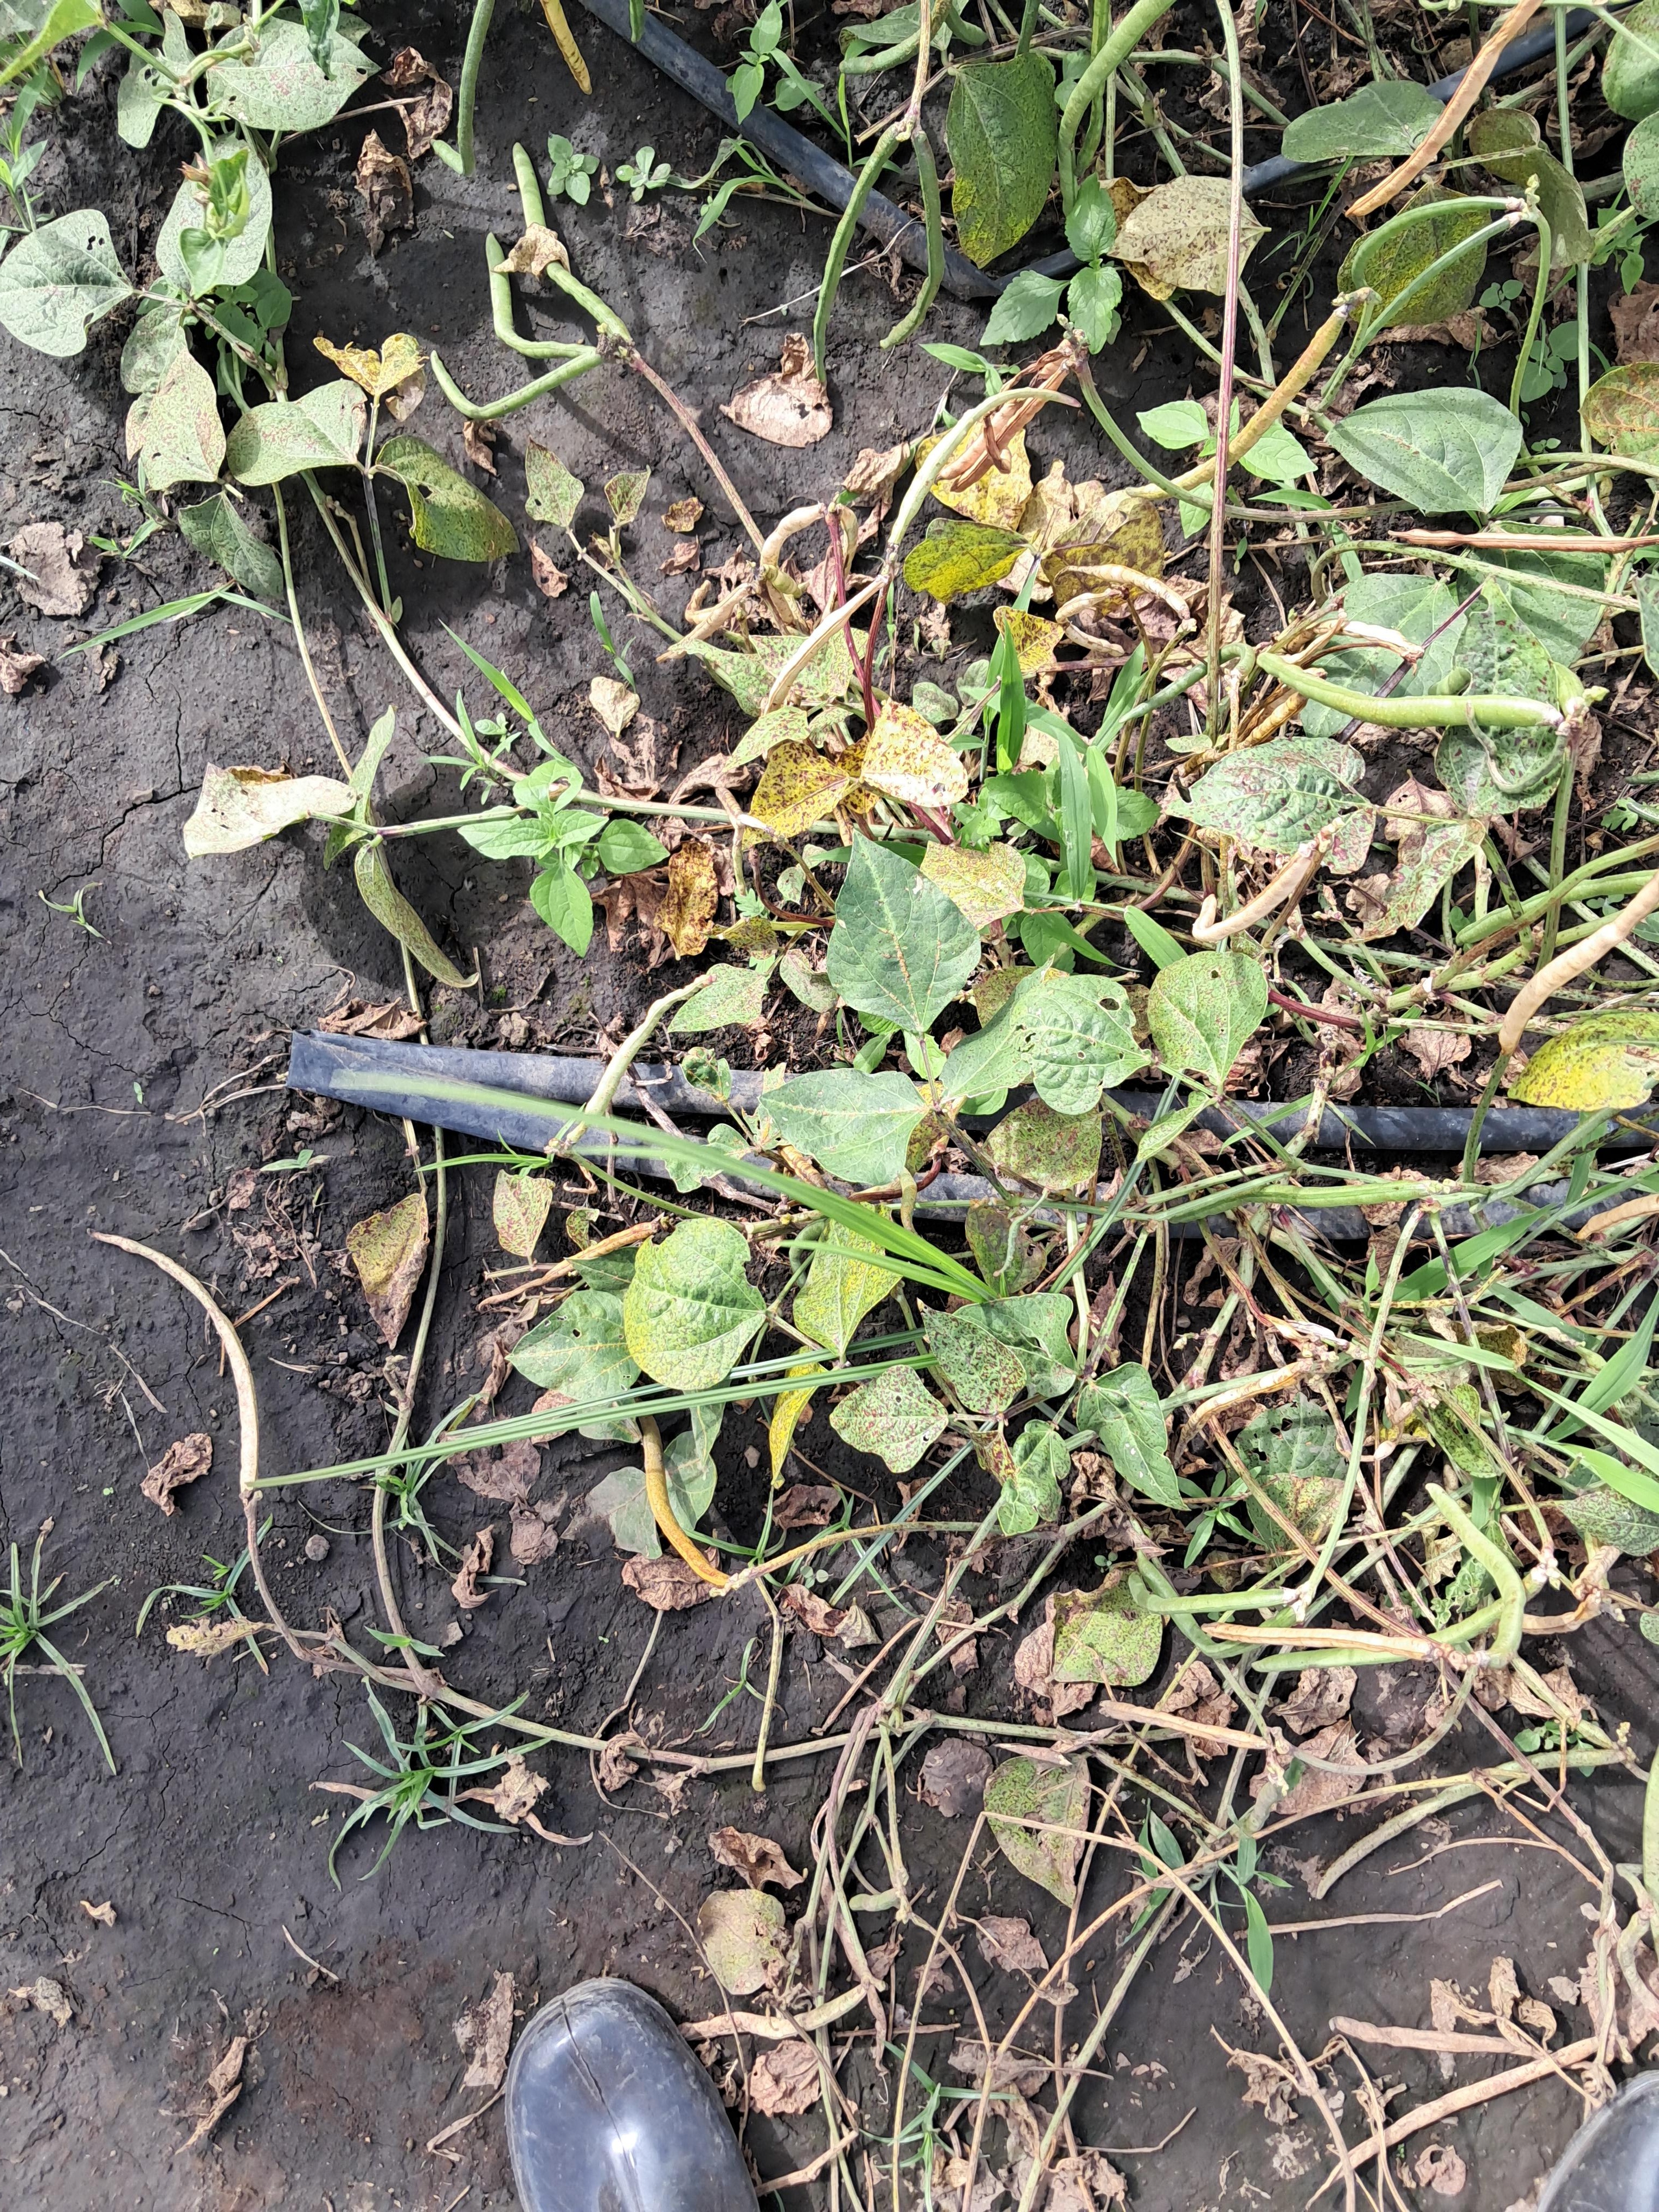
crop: cowpea
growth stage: development pod
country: Tanzania
